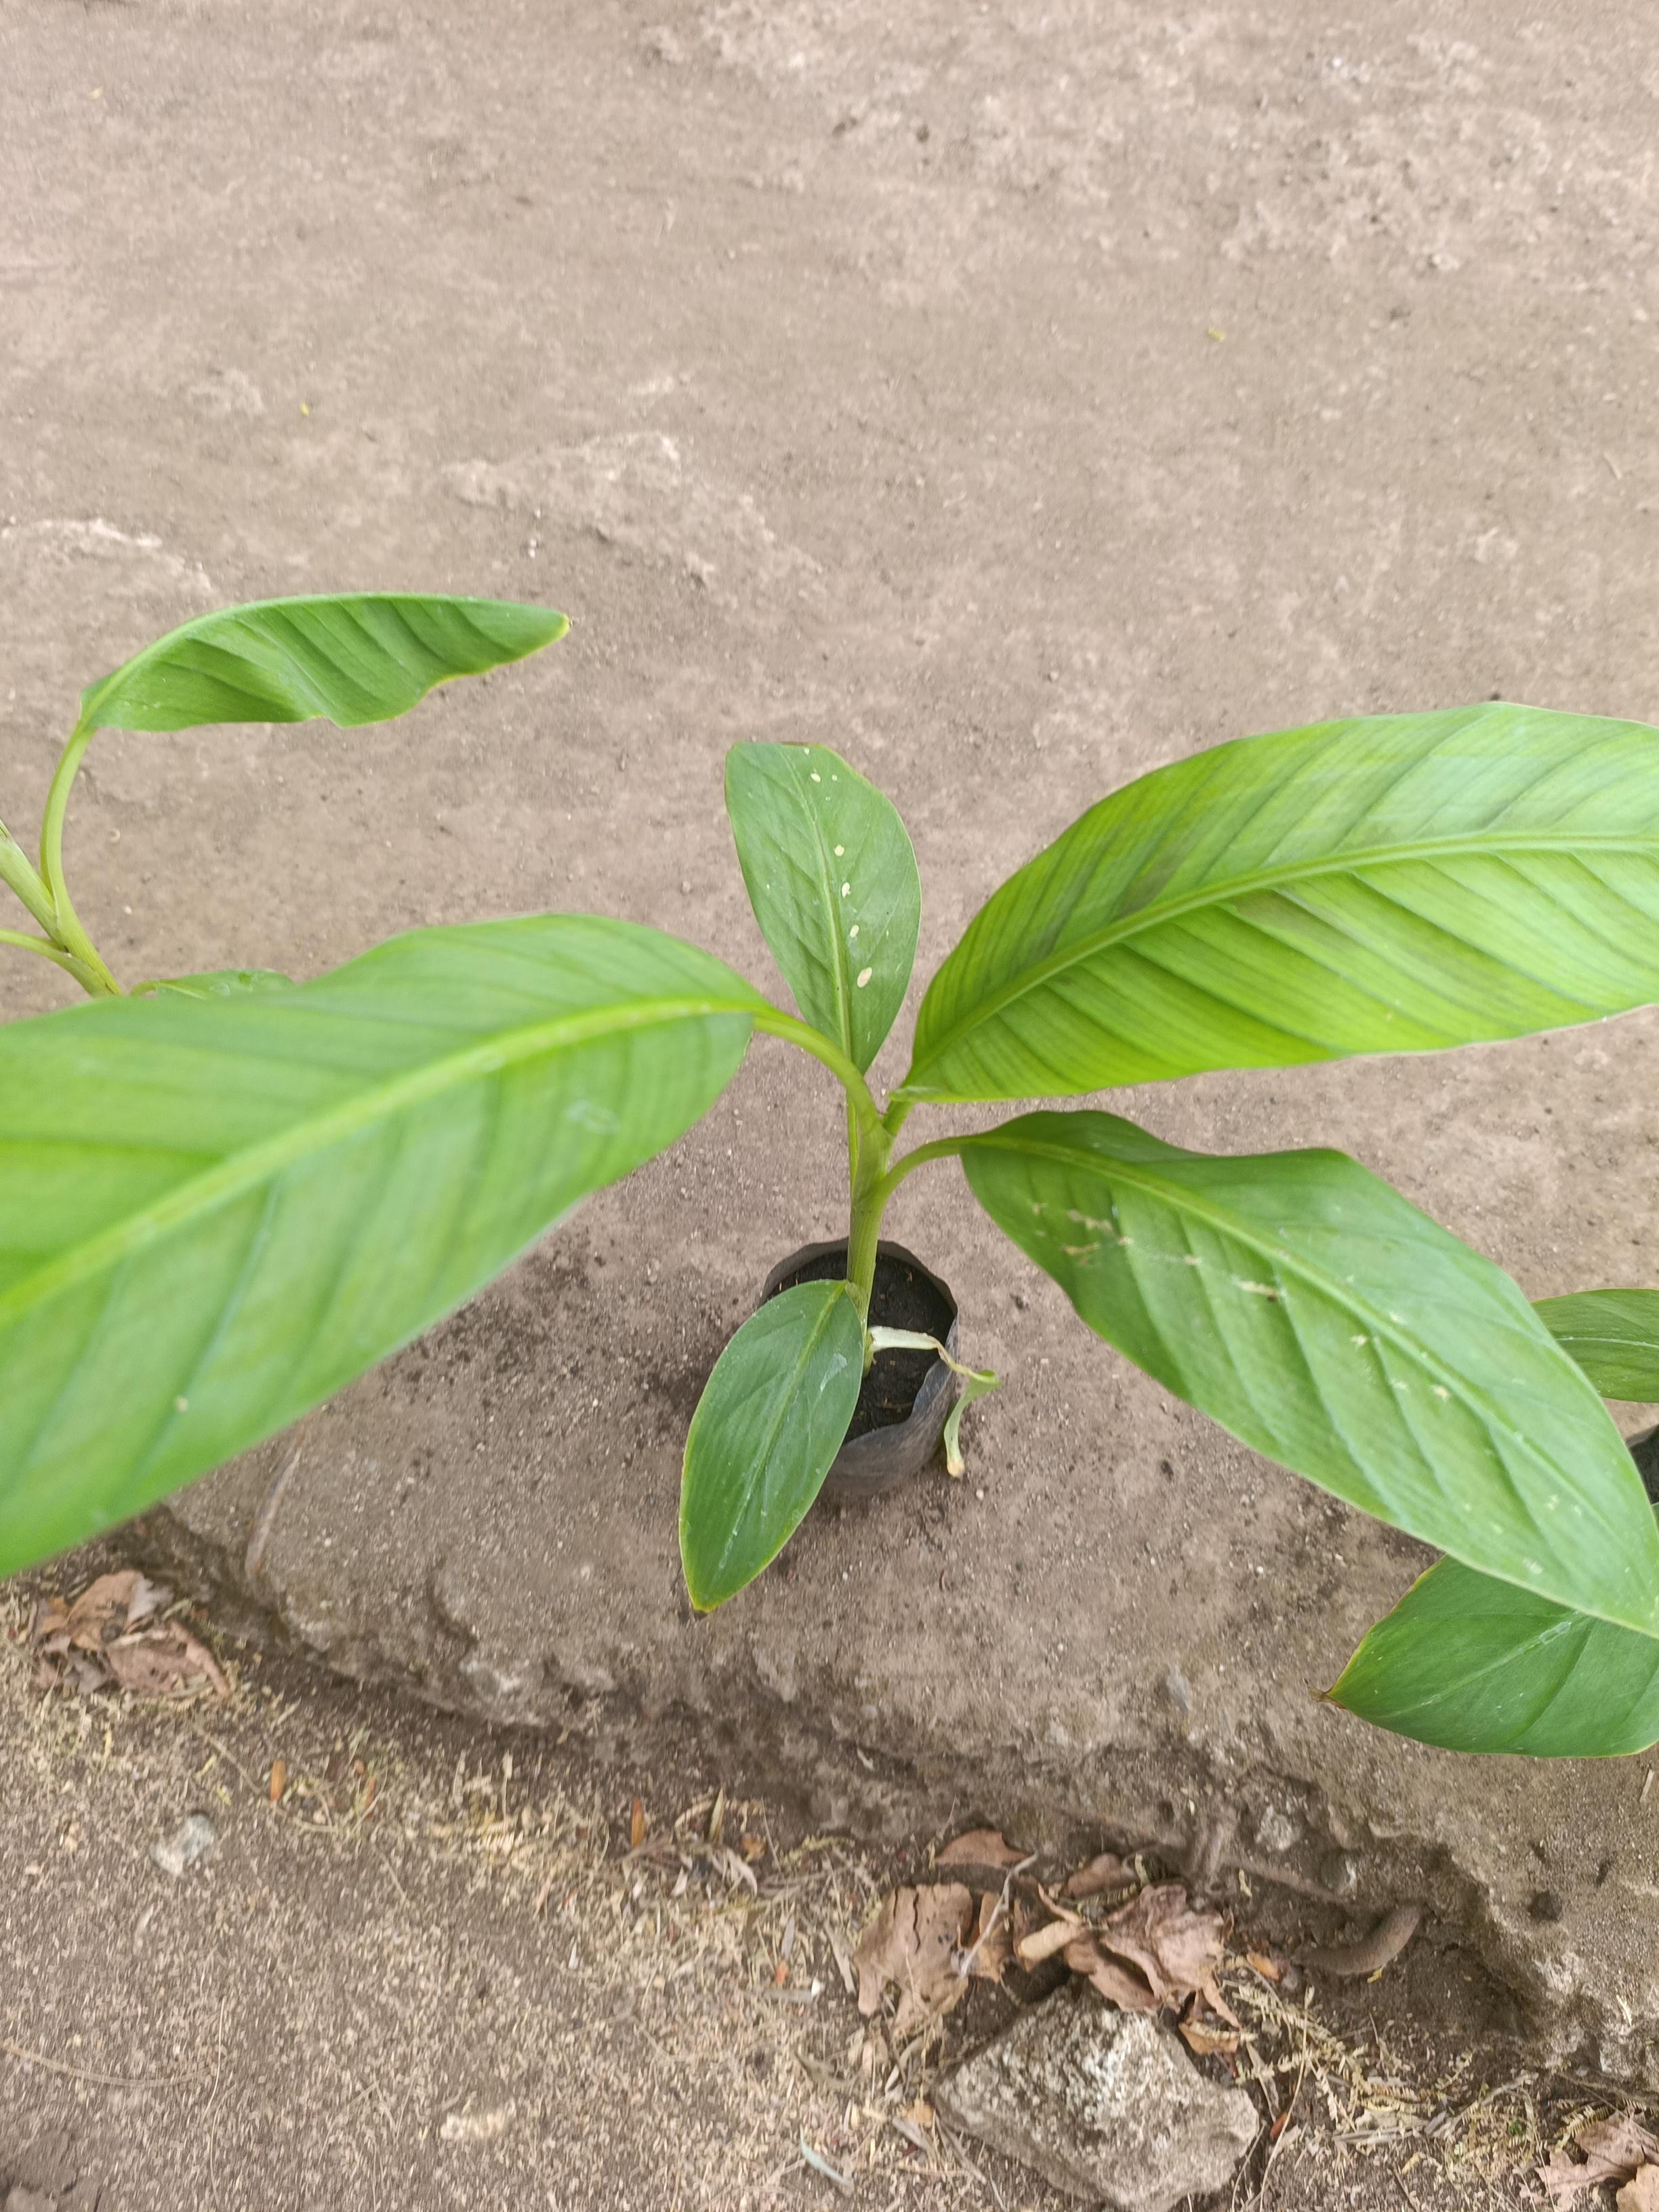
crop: banana
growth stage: vegetative
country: Tanzania
